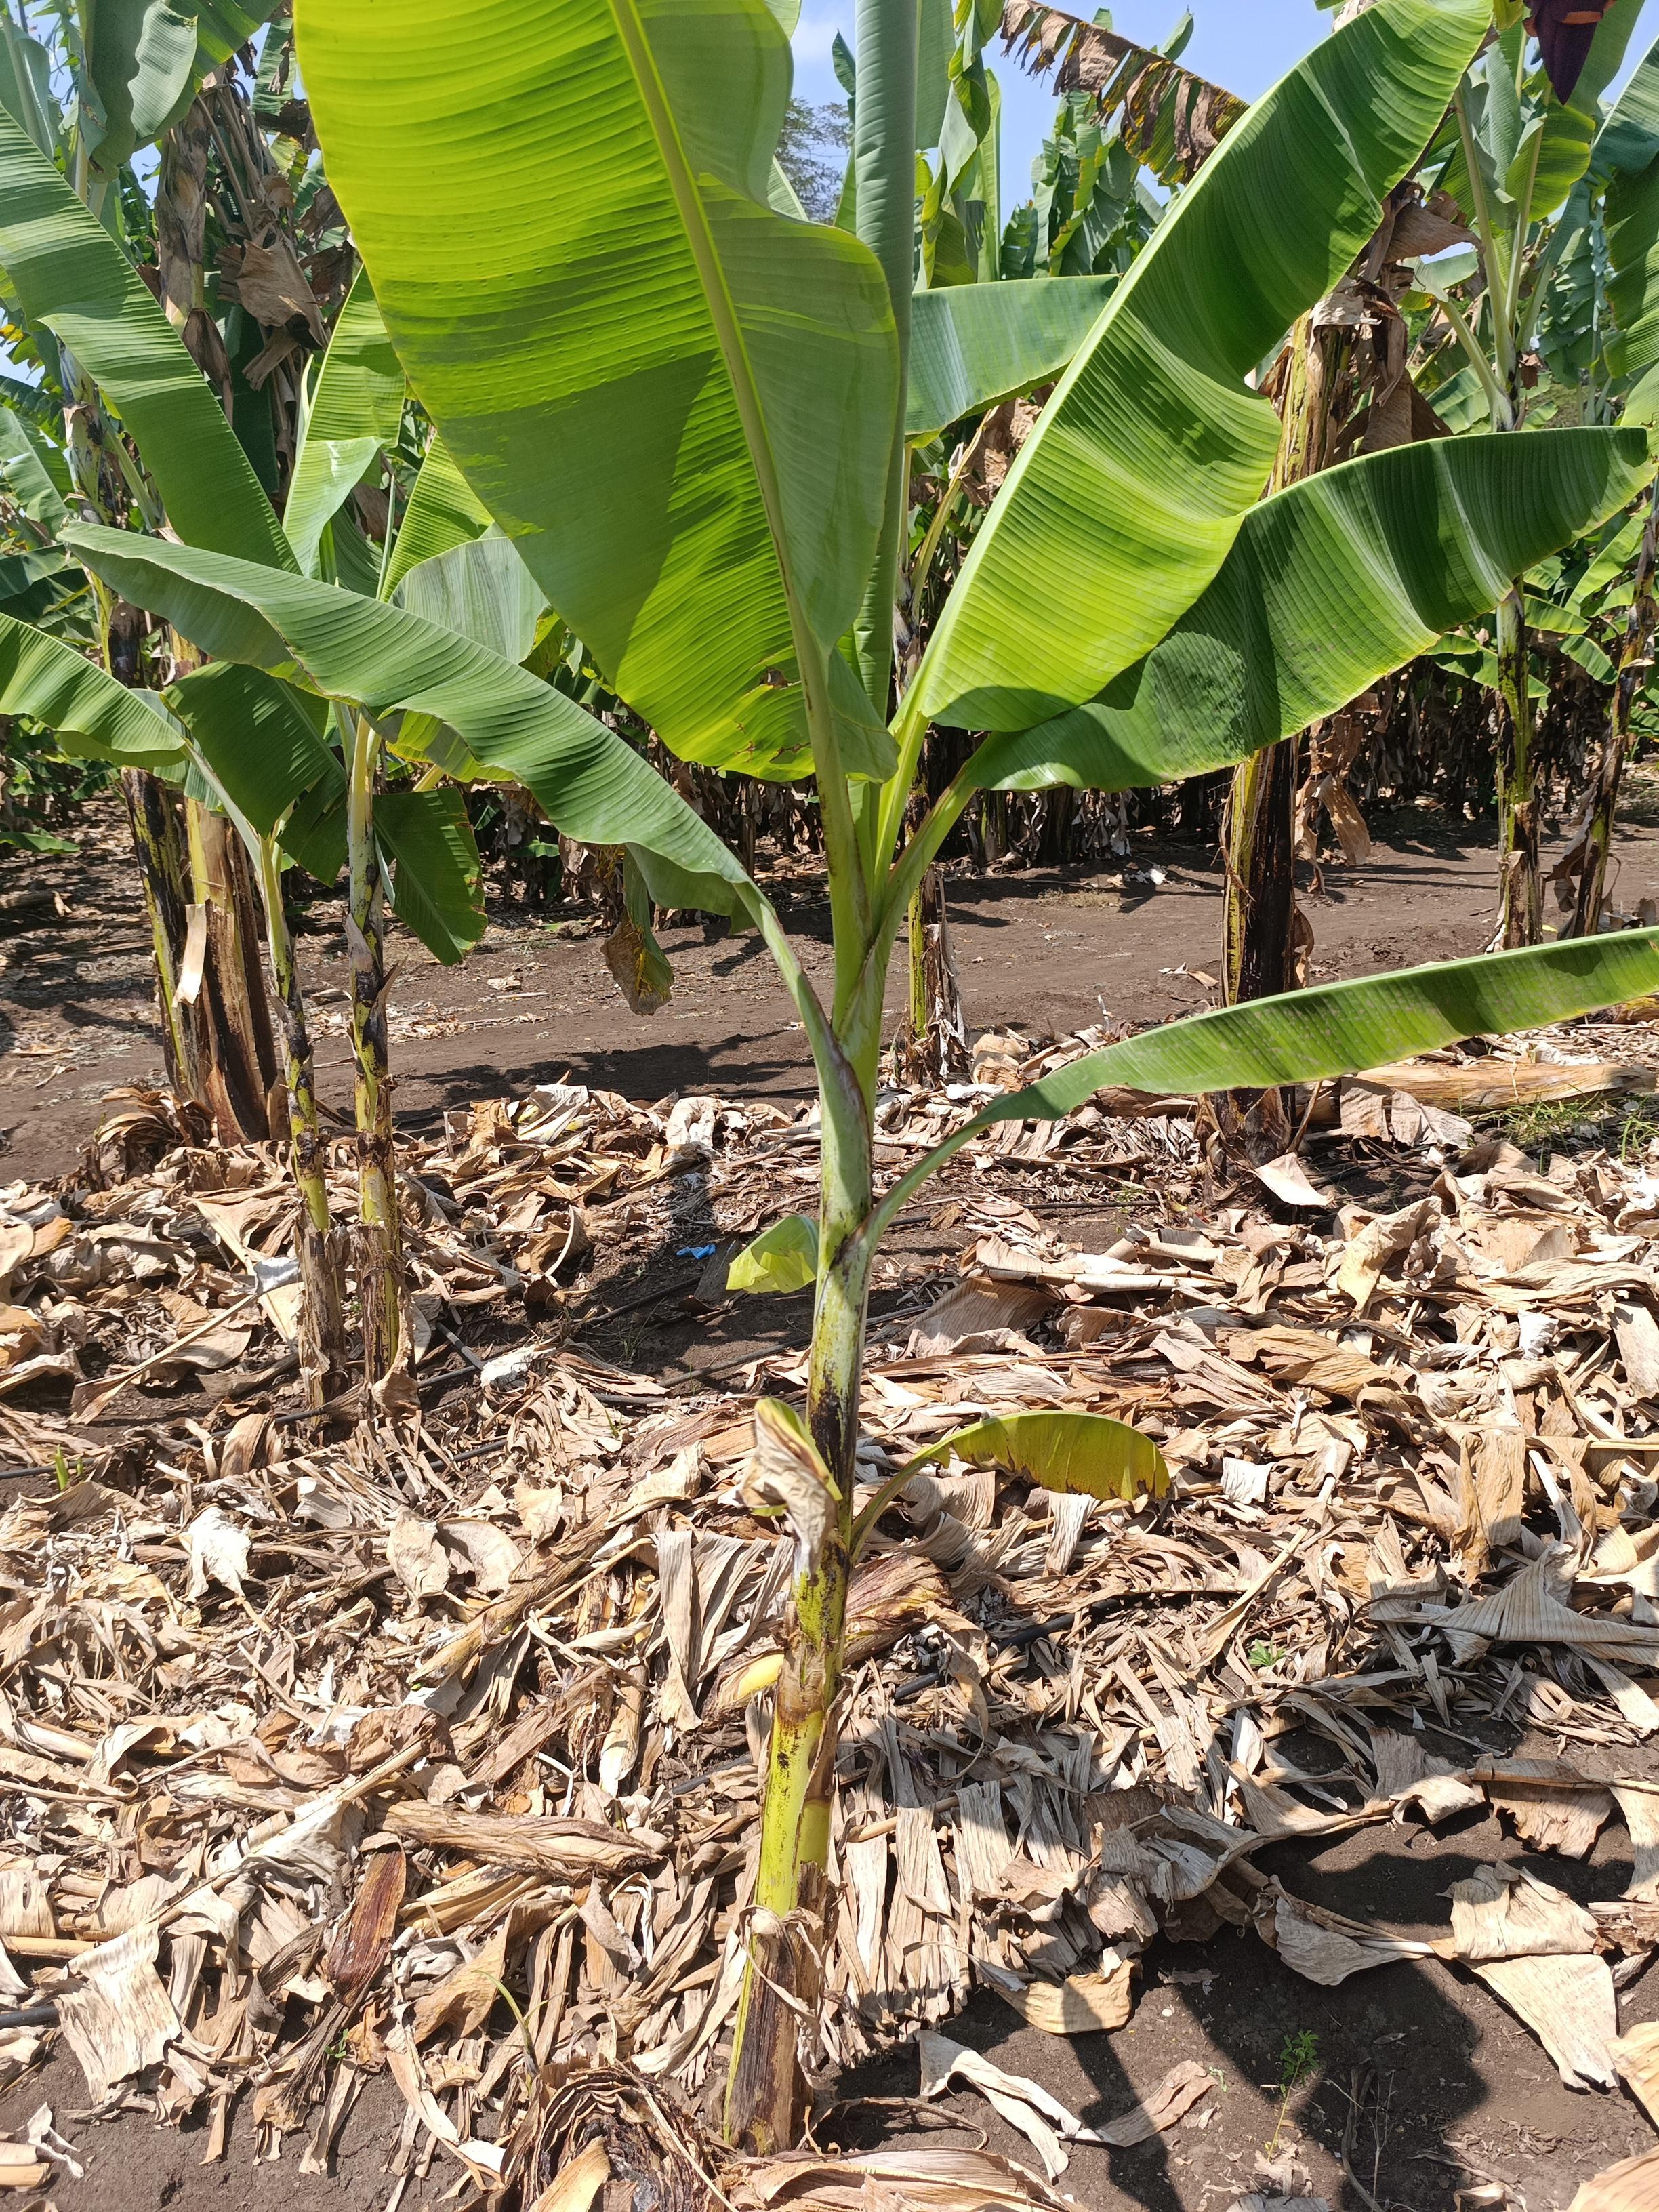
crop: banana
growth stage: vegetative
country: Tanzania
